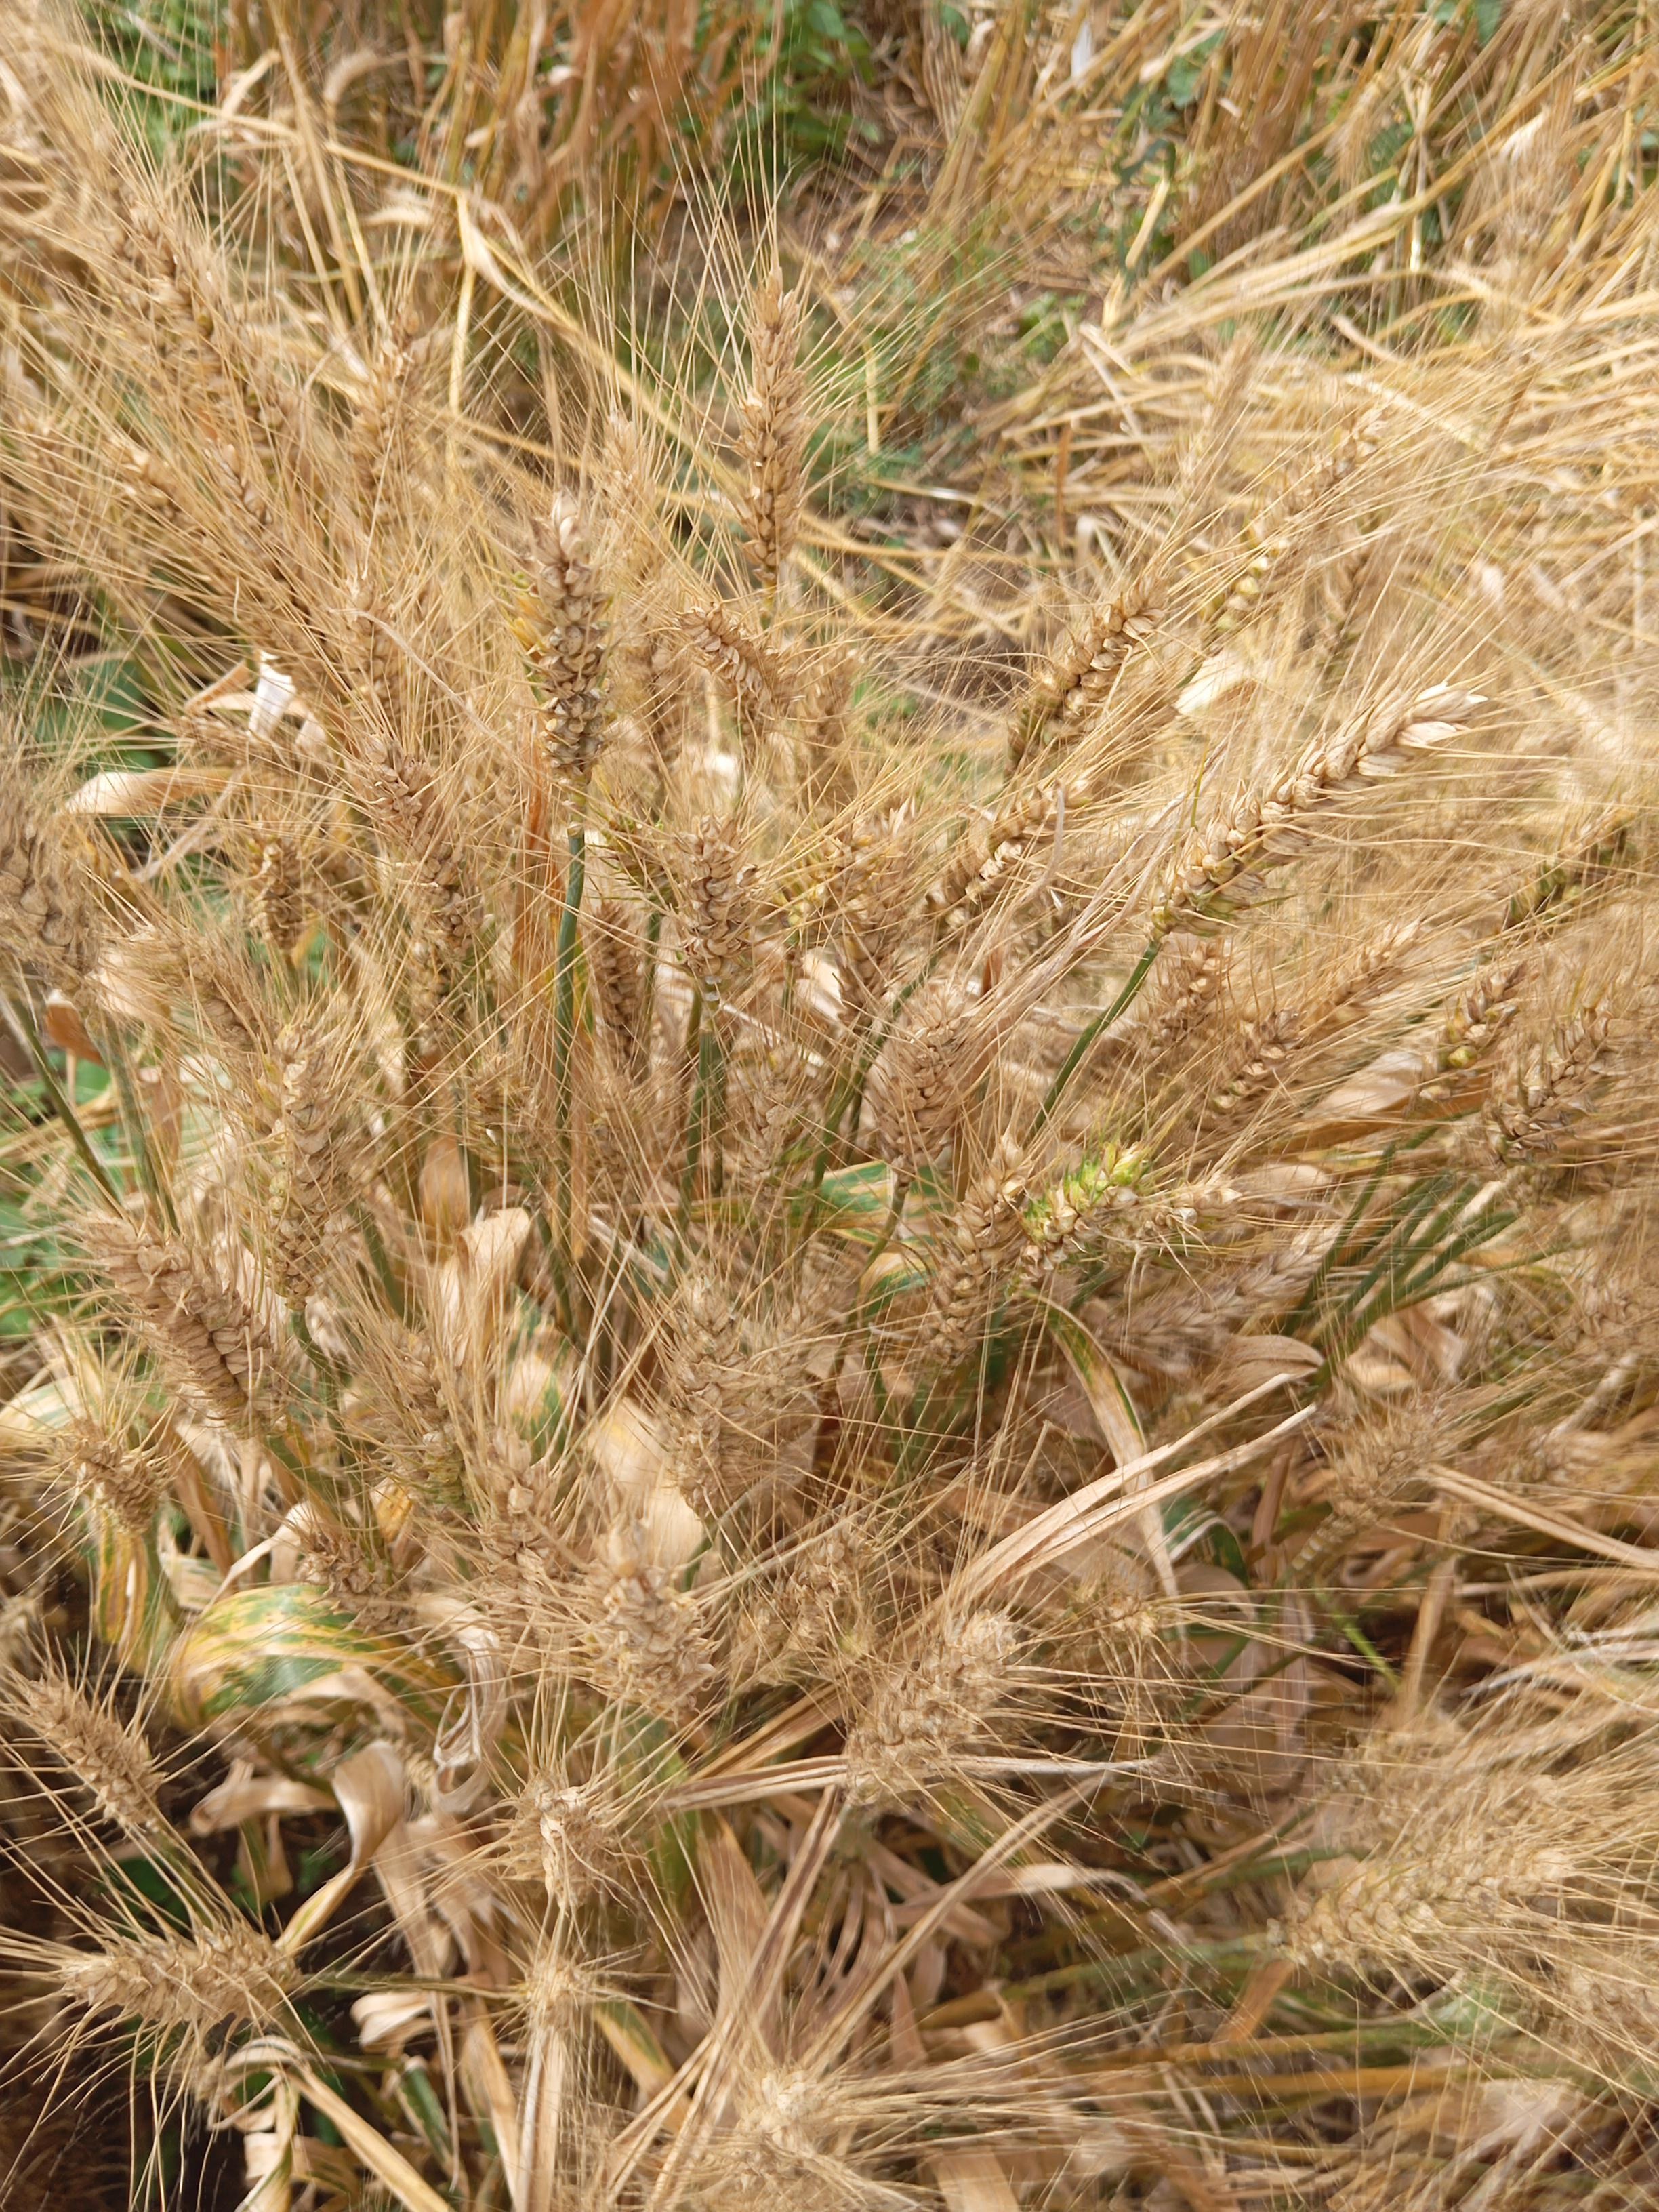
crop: wheat
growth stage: maturity
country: Kenya
